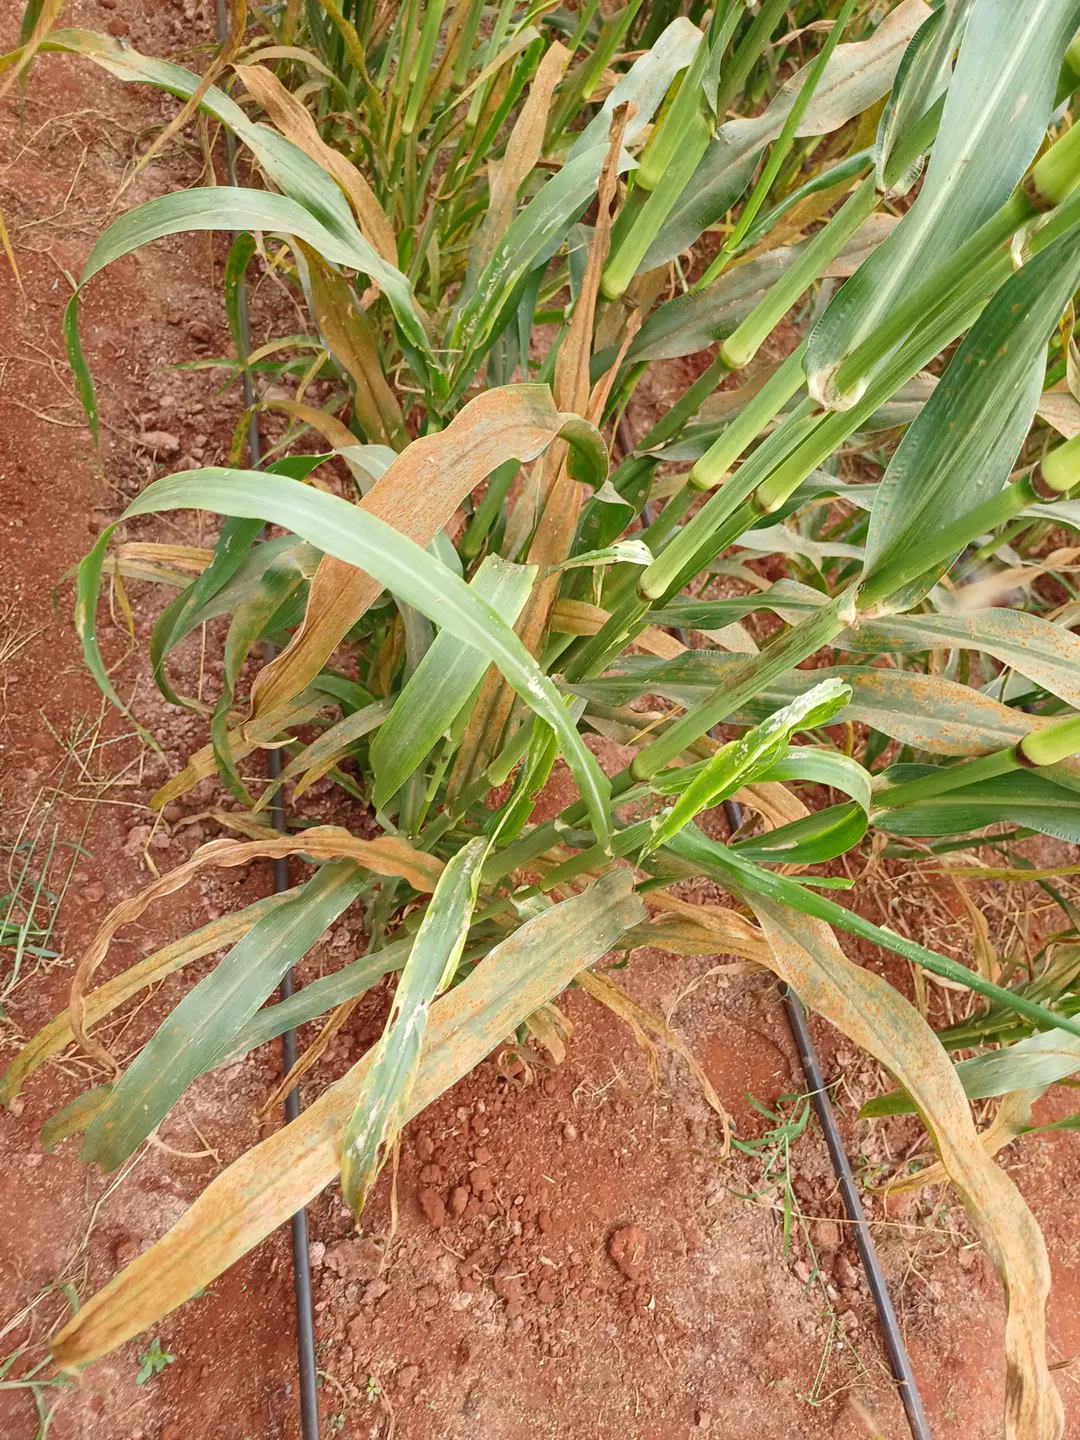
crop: pearl millet
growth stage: filling grain
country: Kenya
